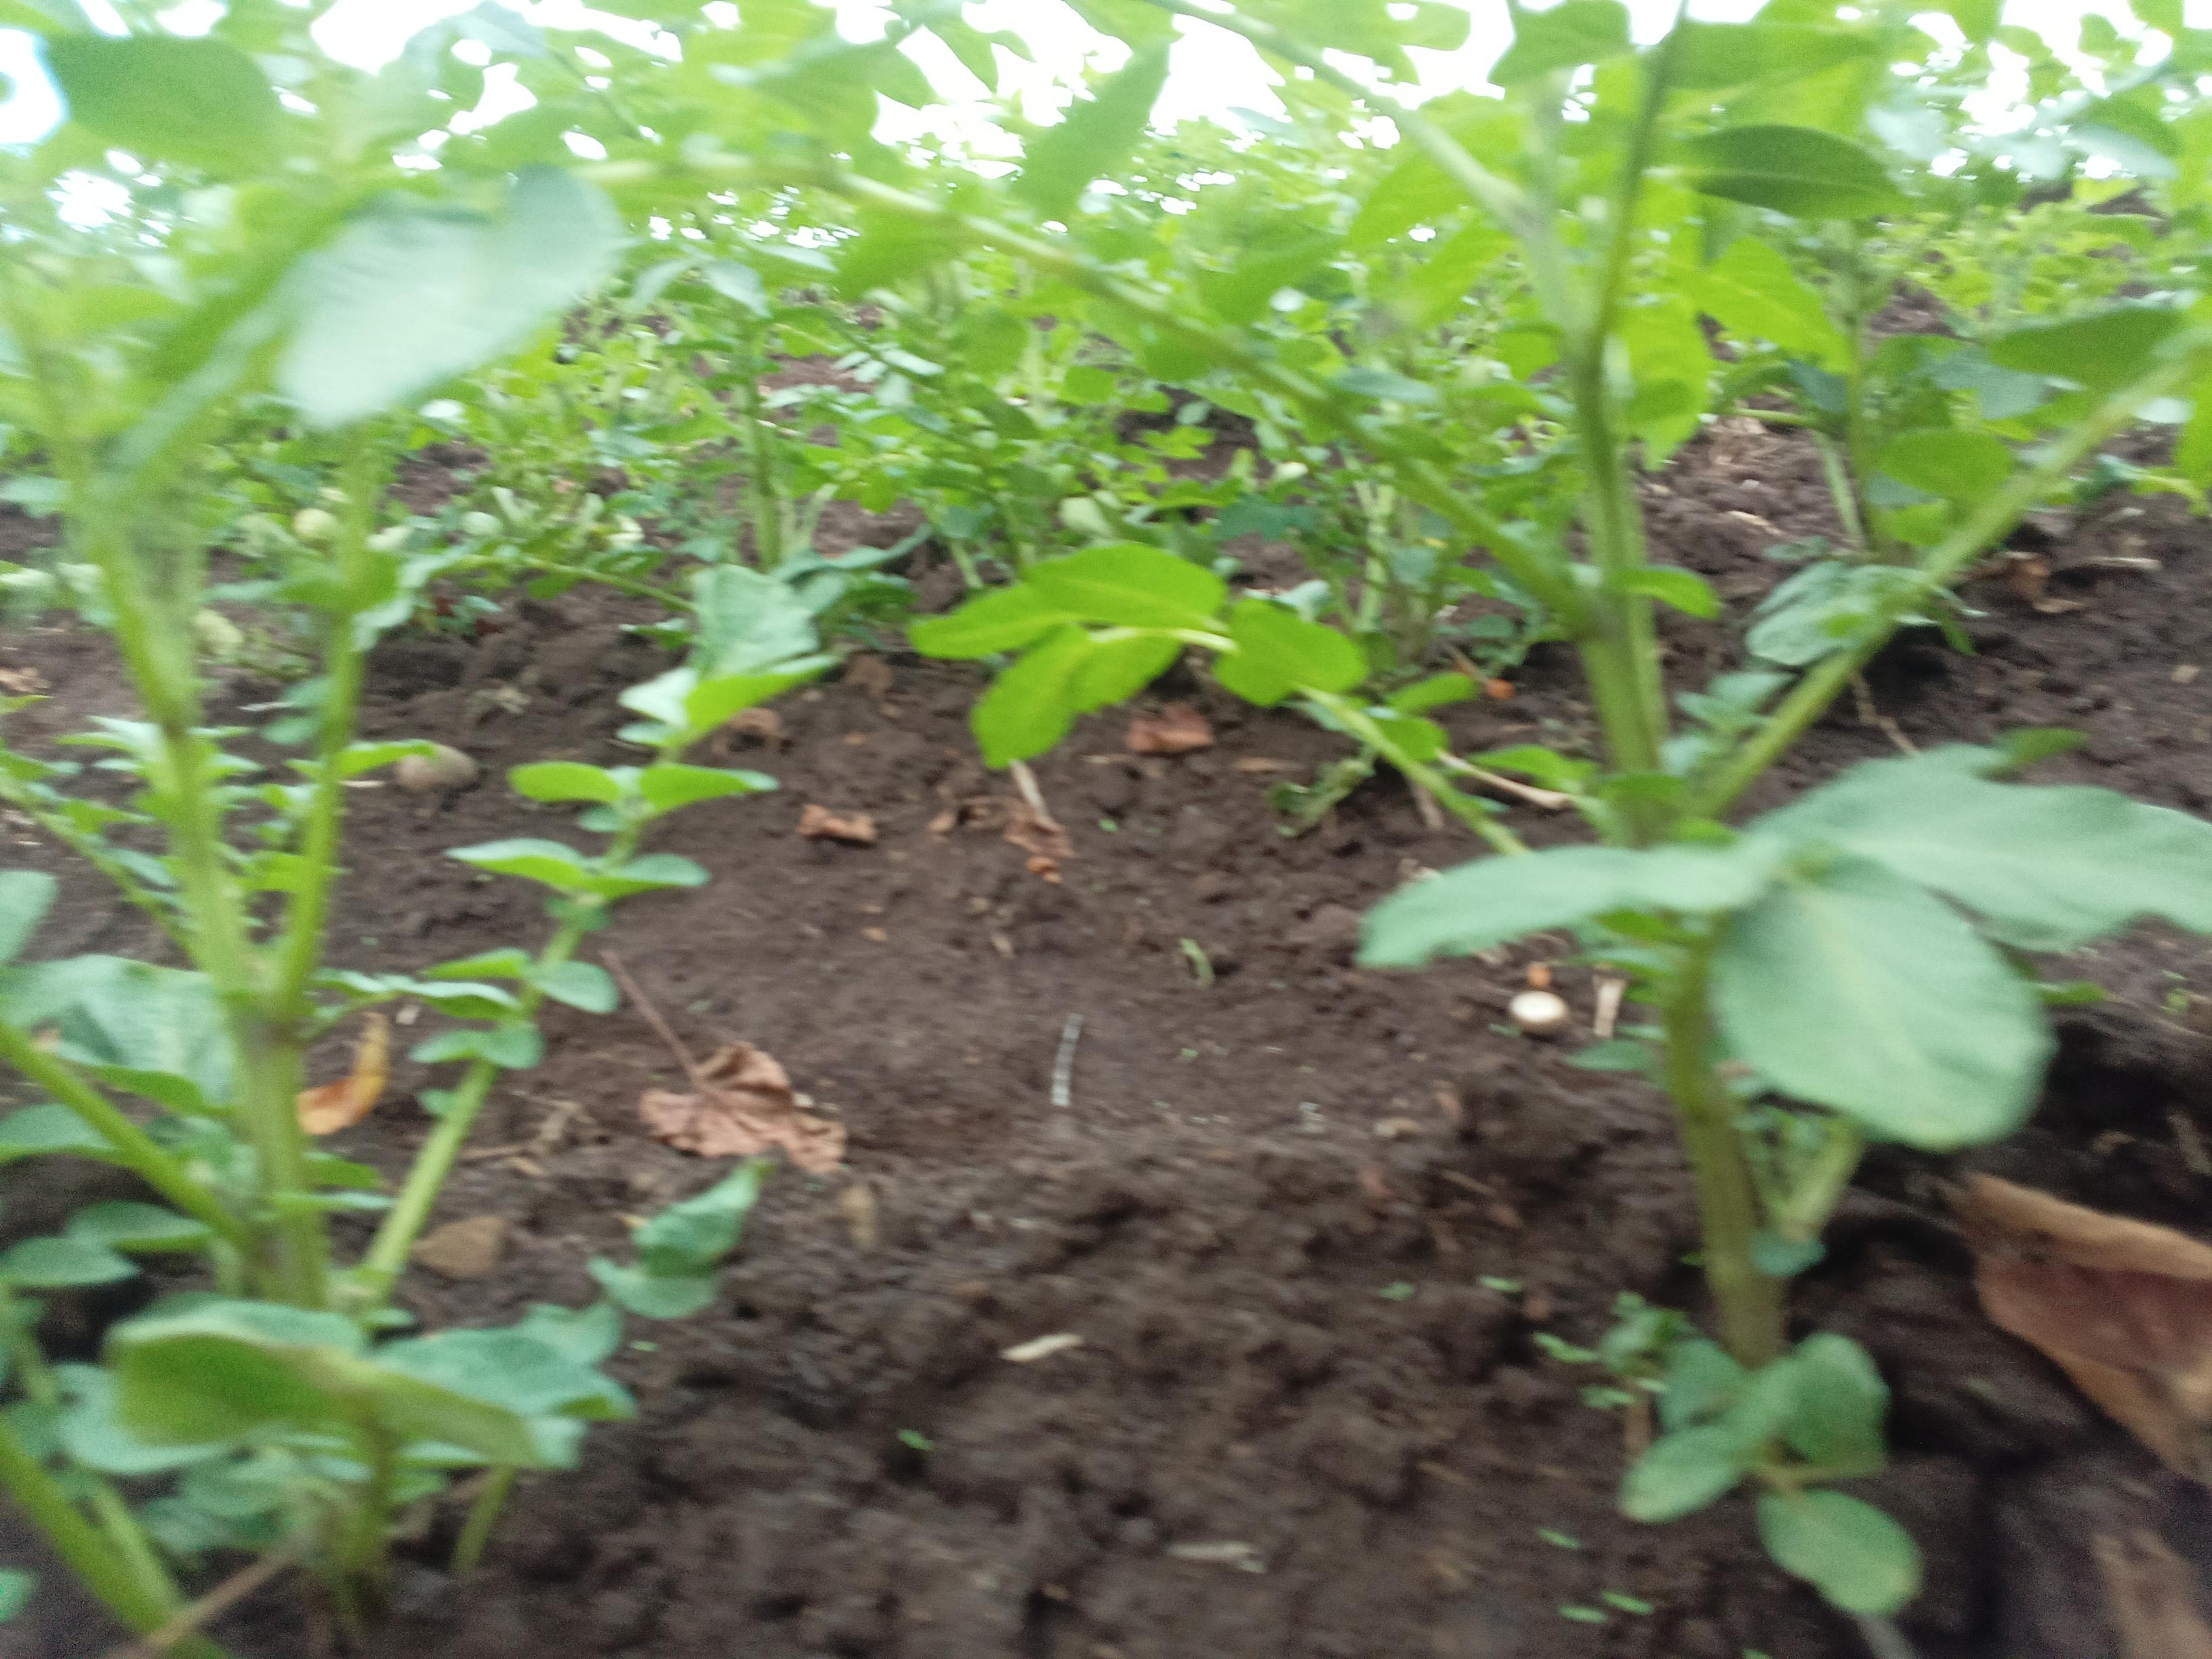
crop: potato
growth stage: vegetative
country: Kenya
